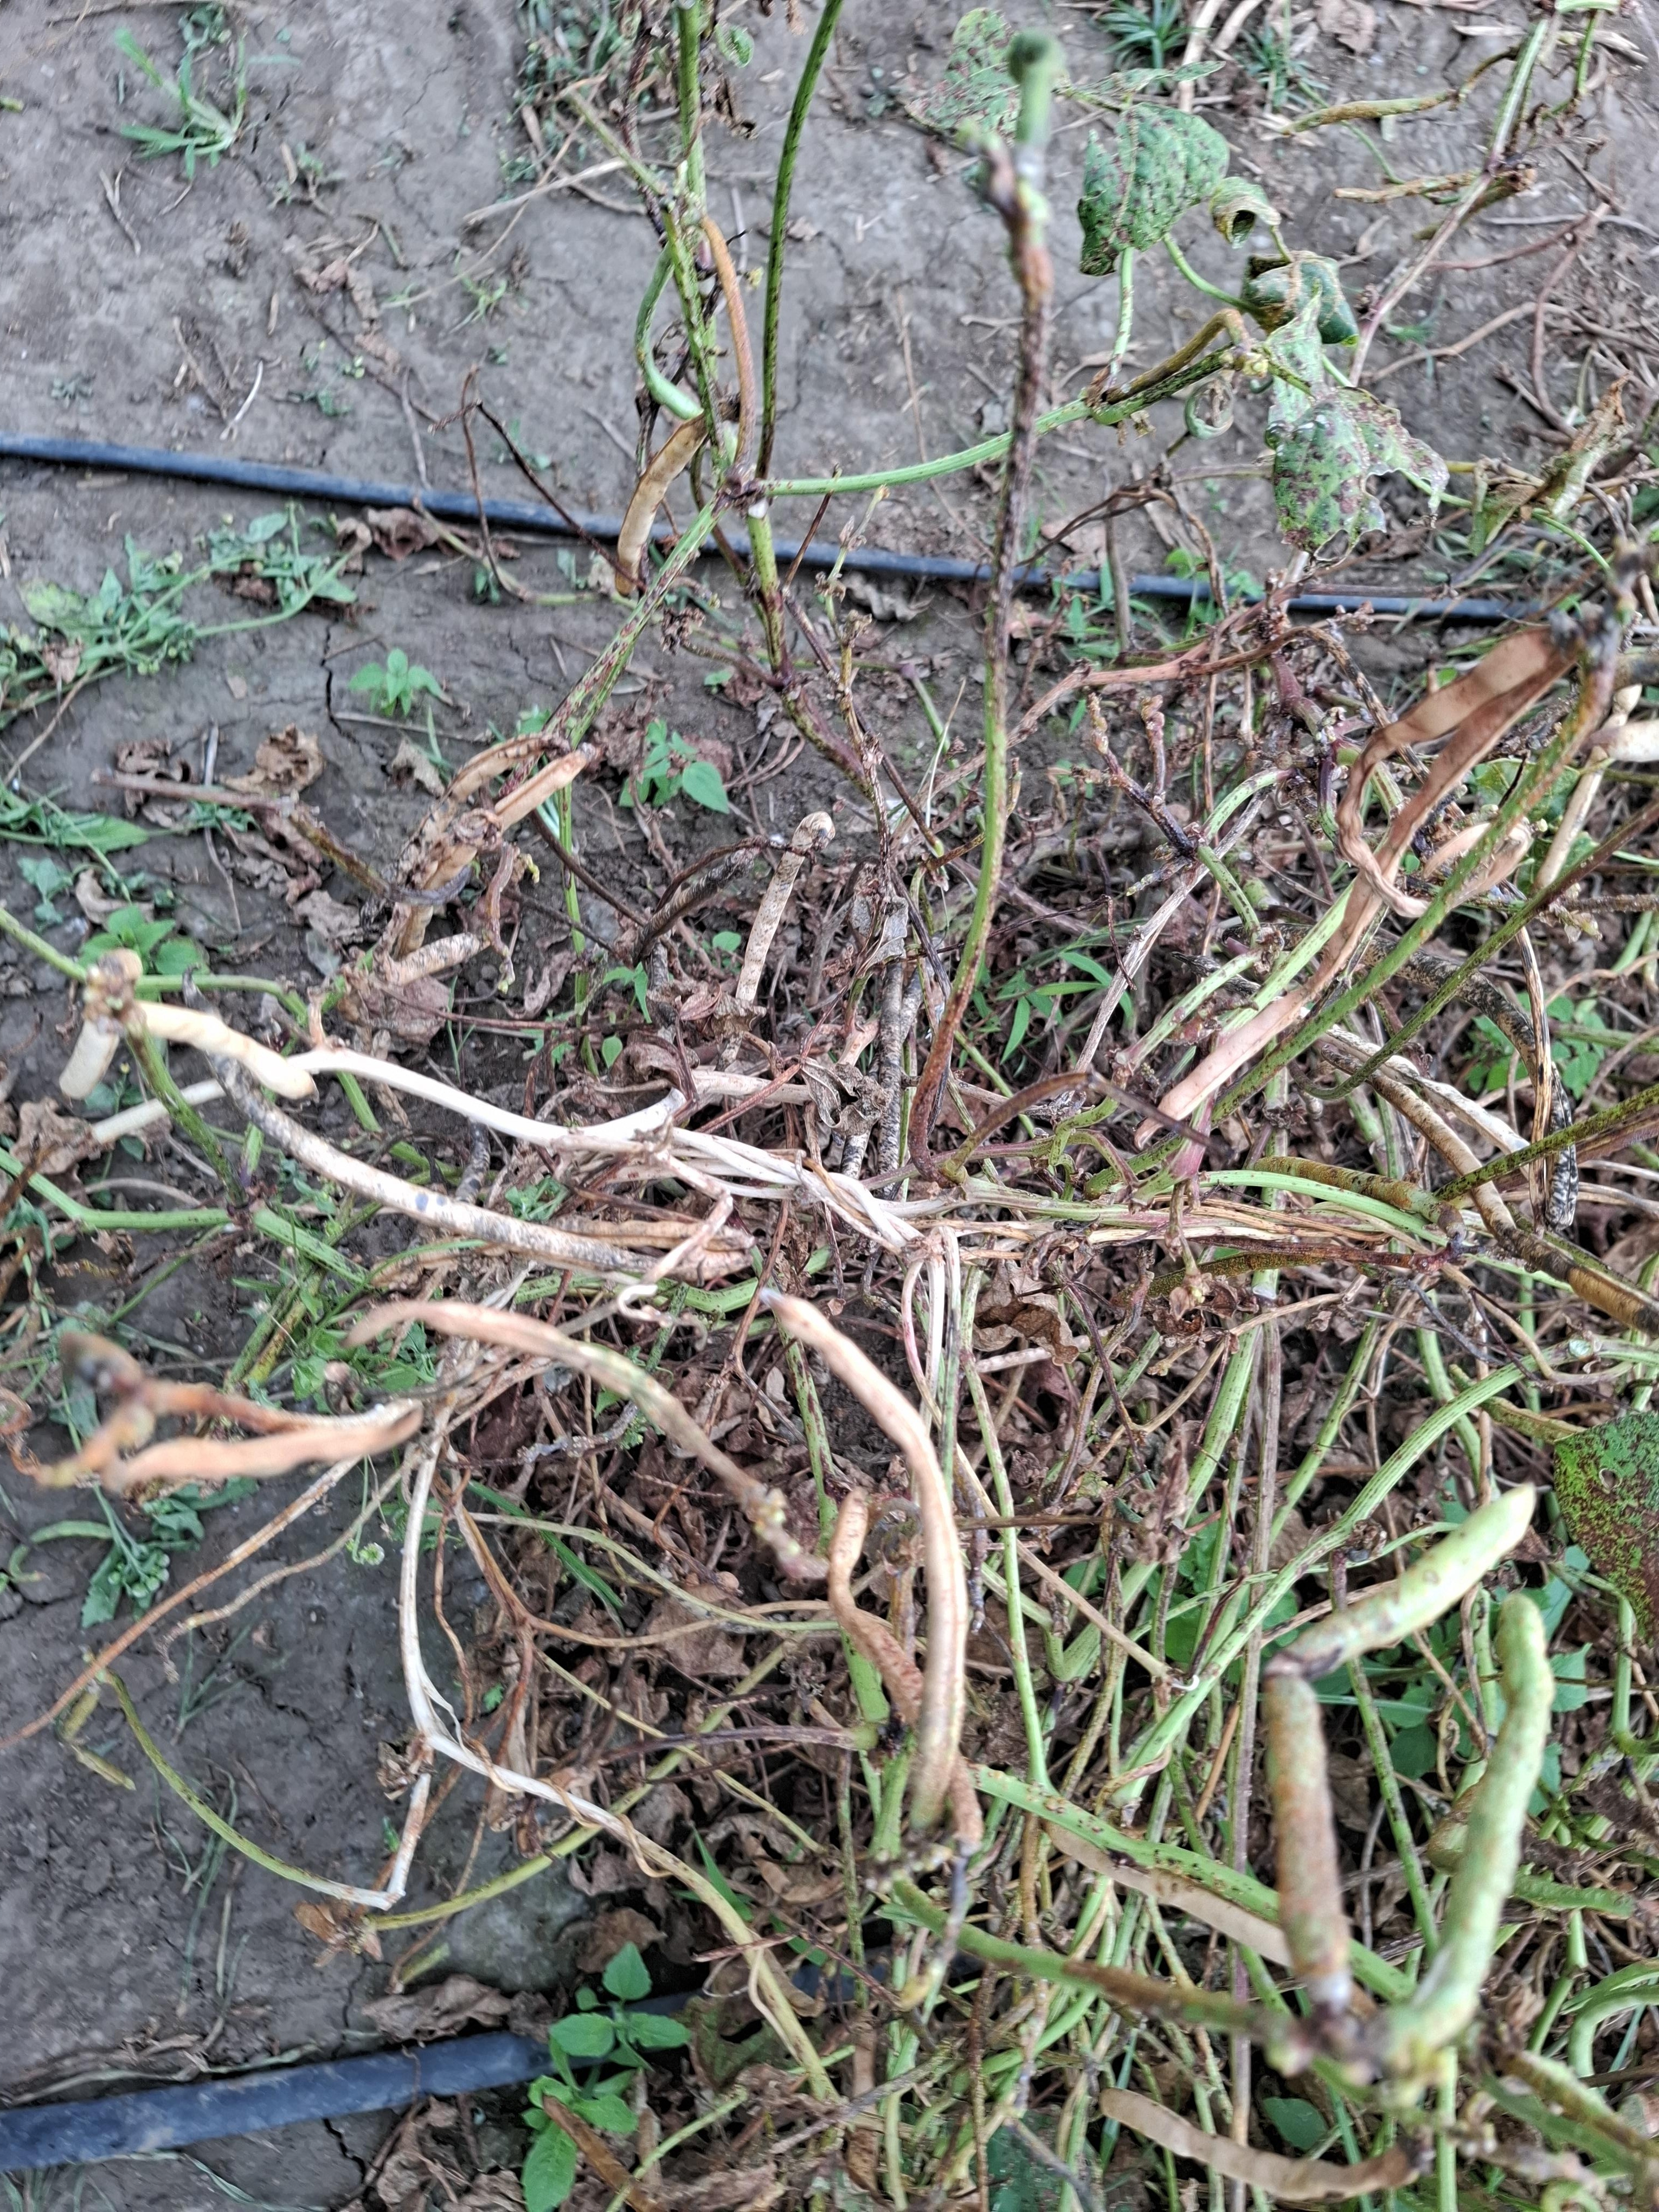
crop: cowpea
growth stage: development pod
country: Tanzania
